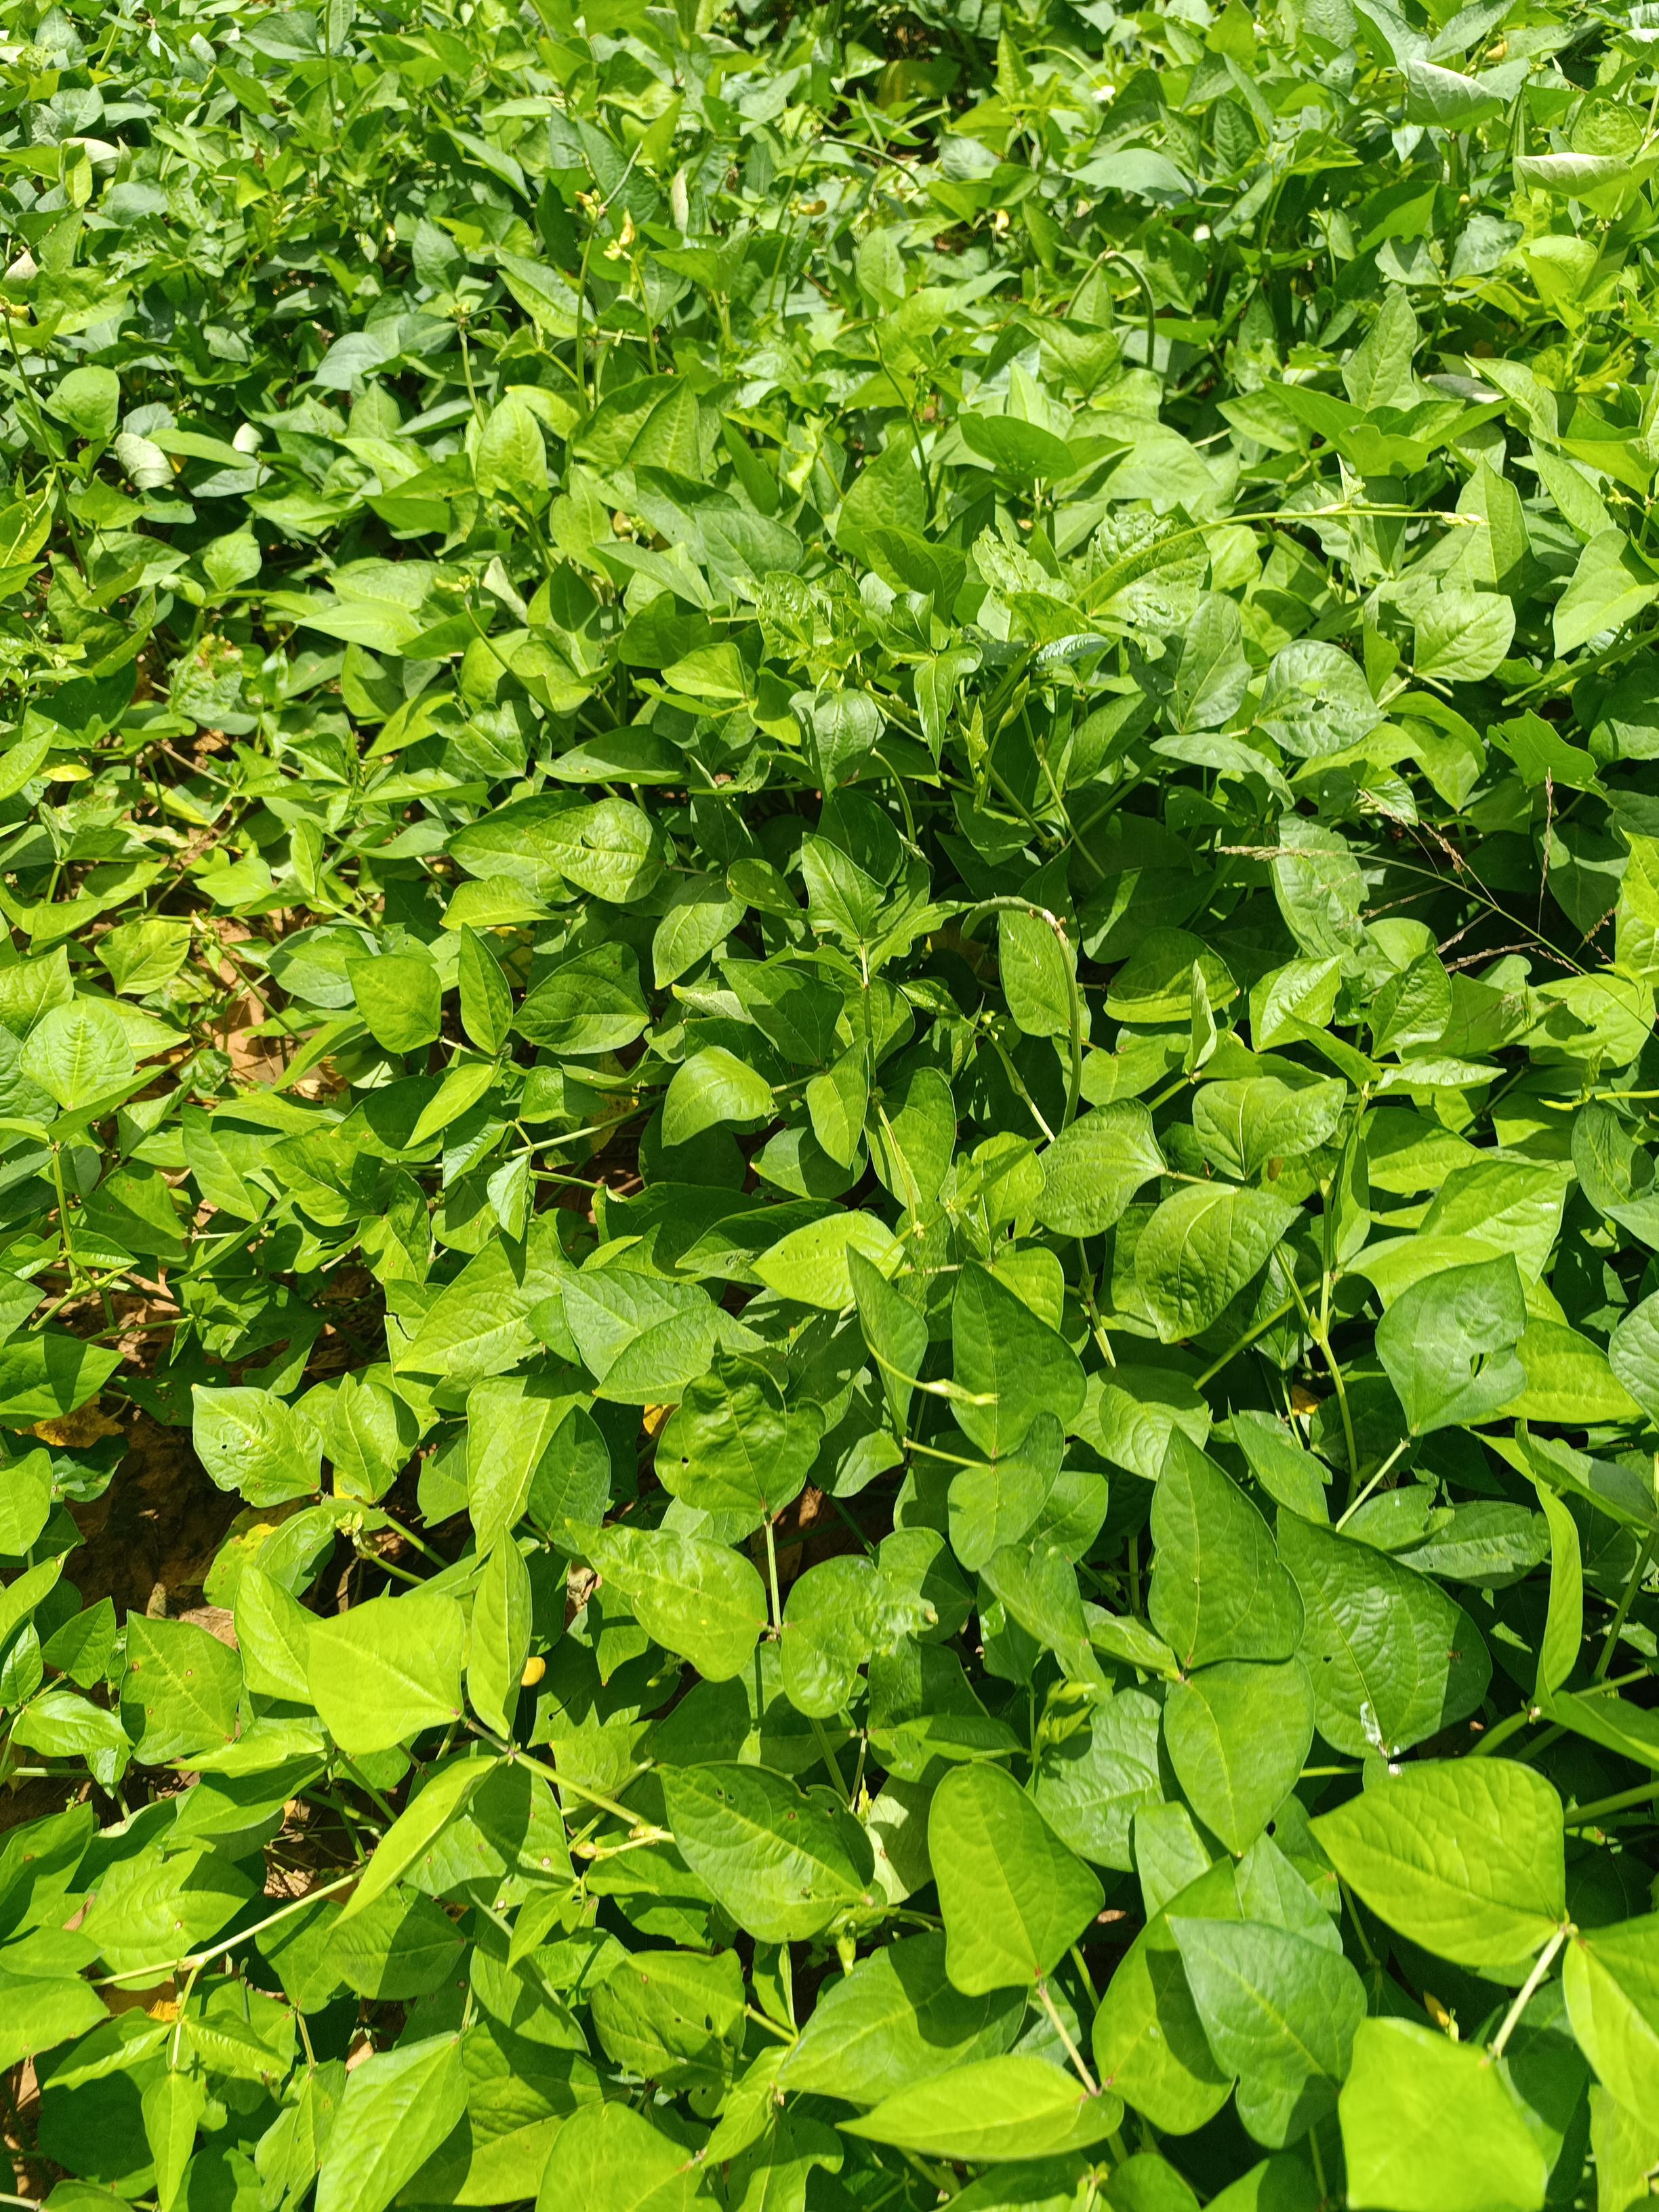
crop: cowpea
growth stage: development pod
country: Nigeria
